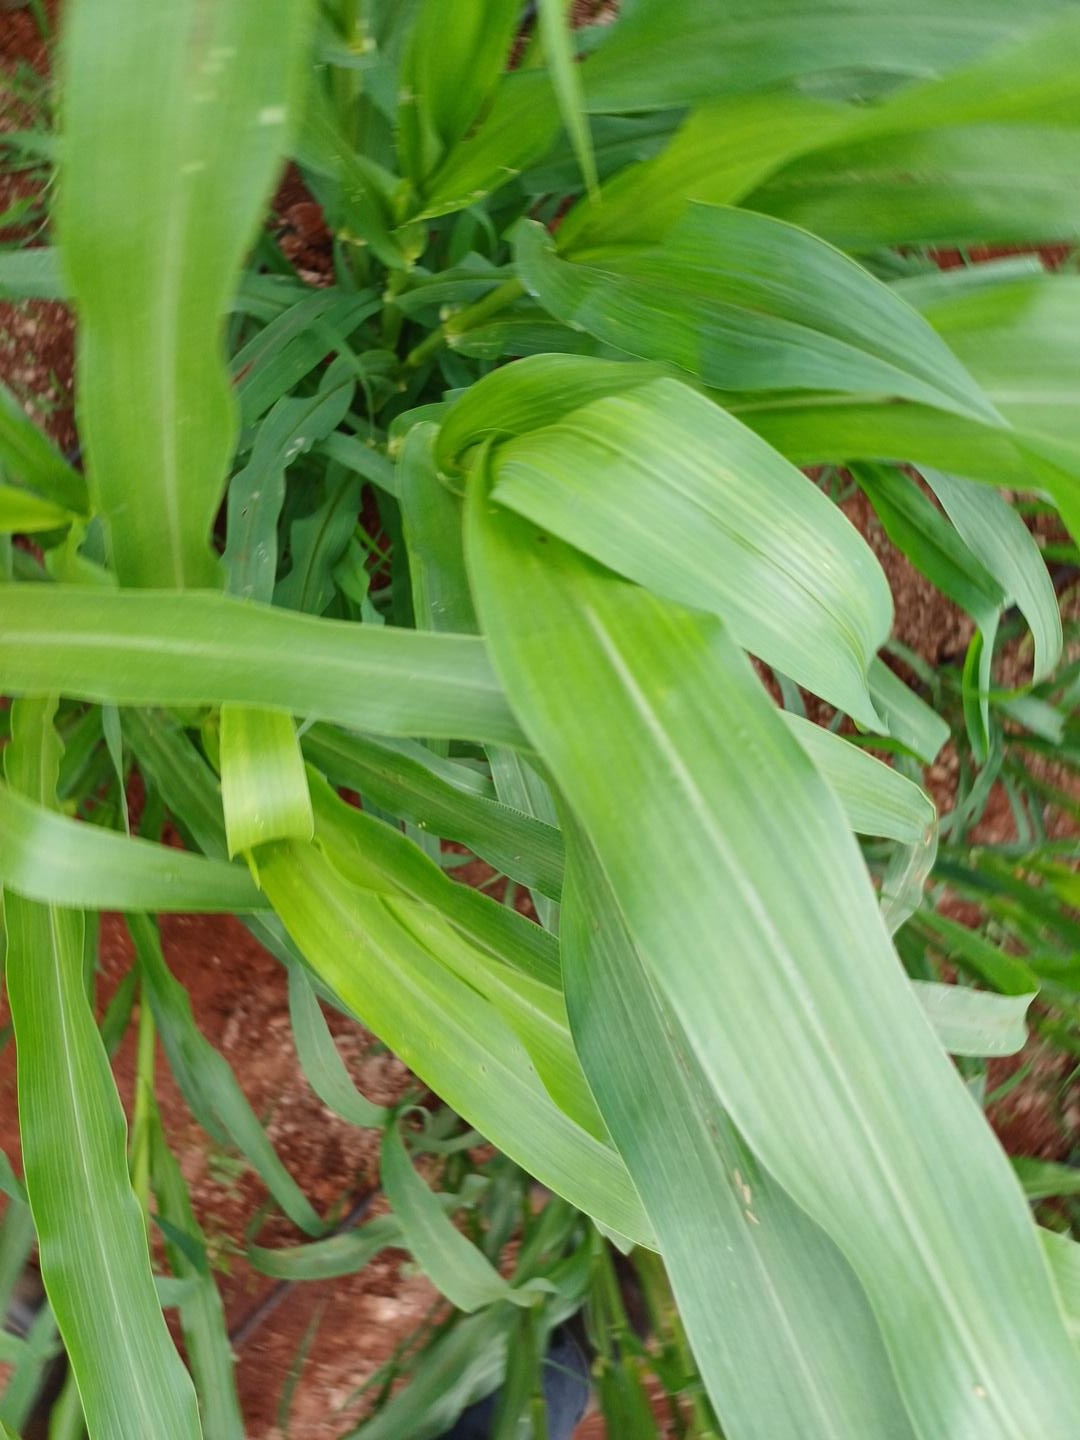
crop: pearl millet
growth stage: flowering
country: Kenya
